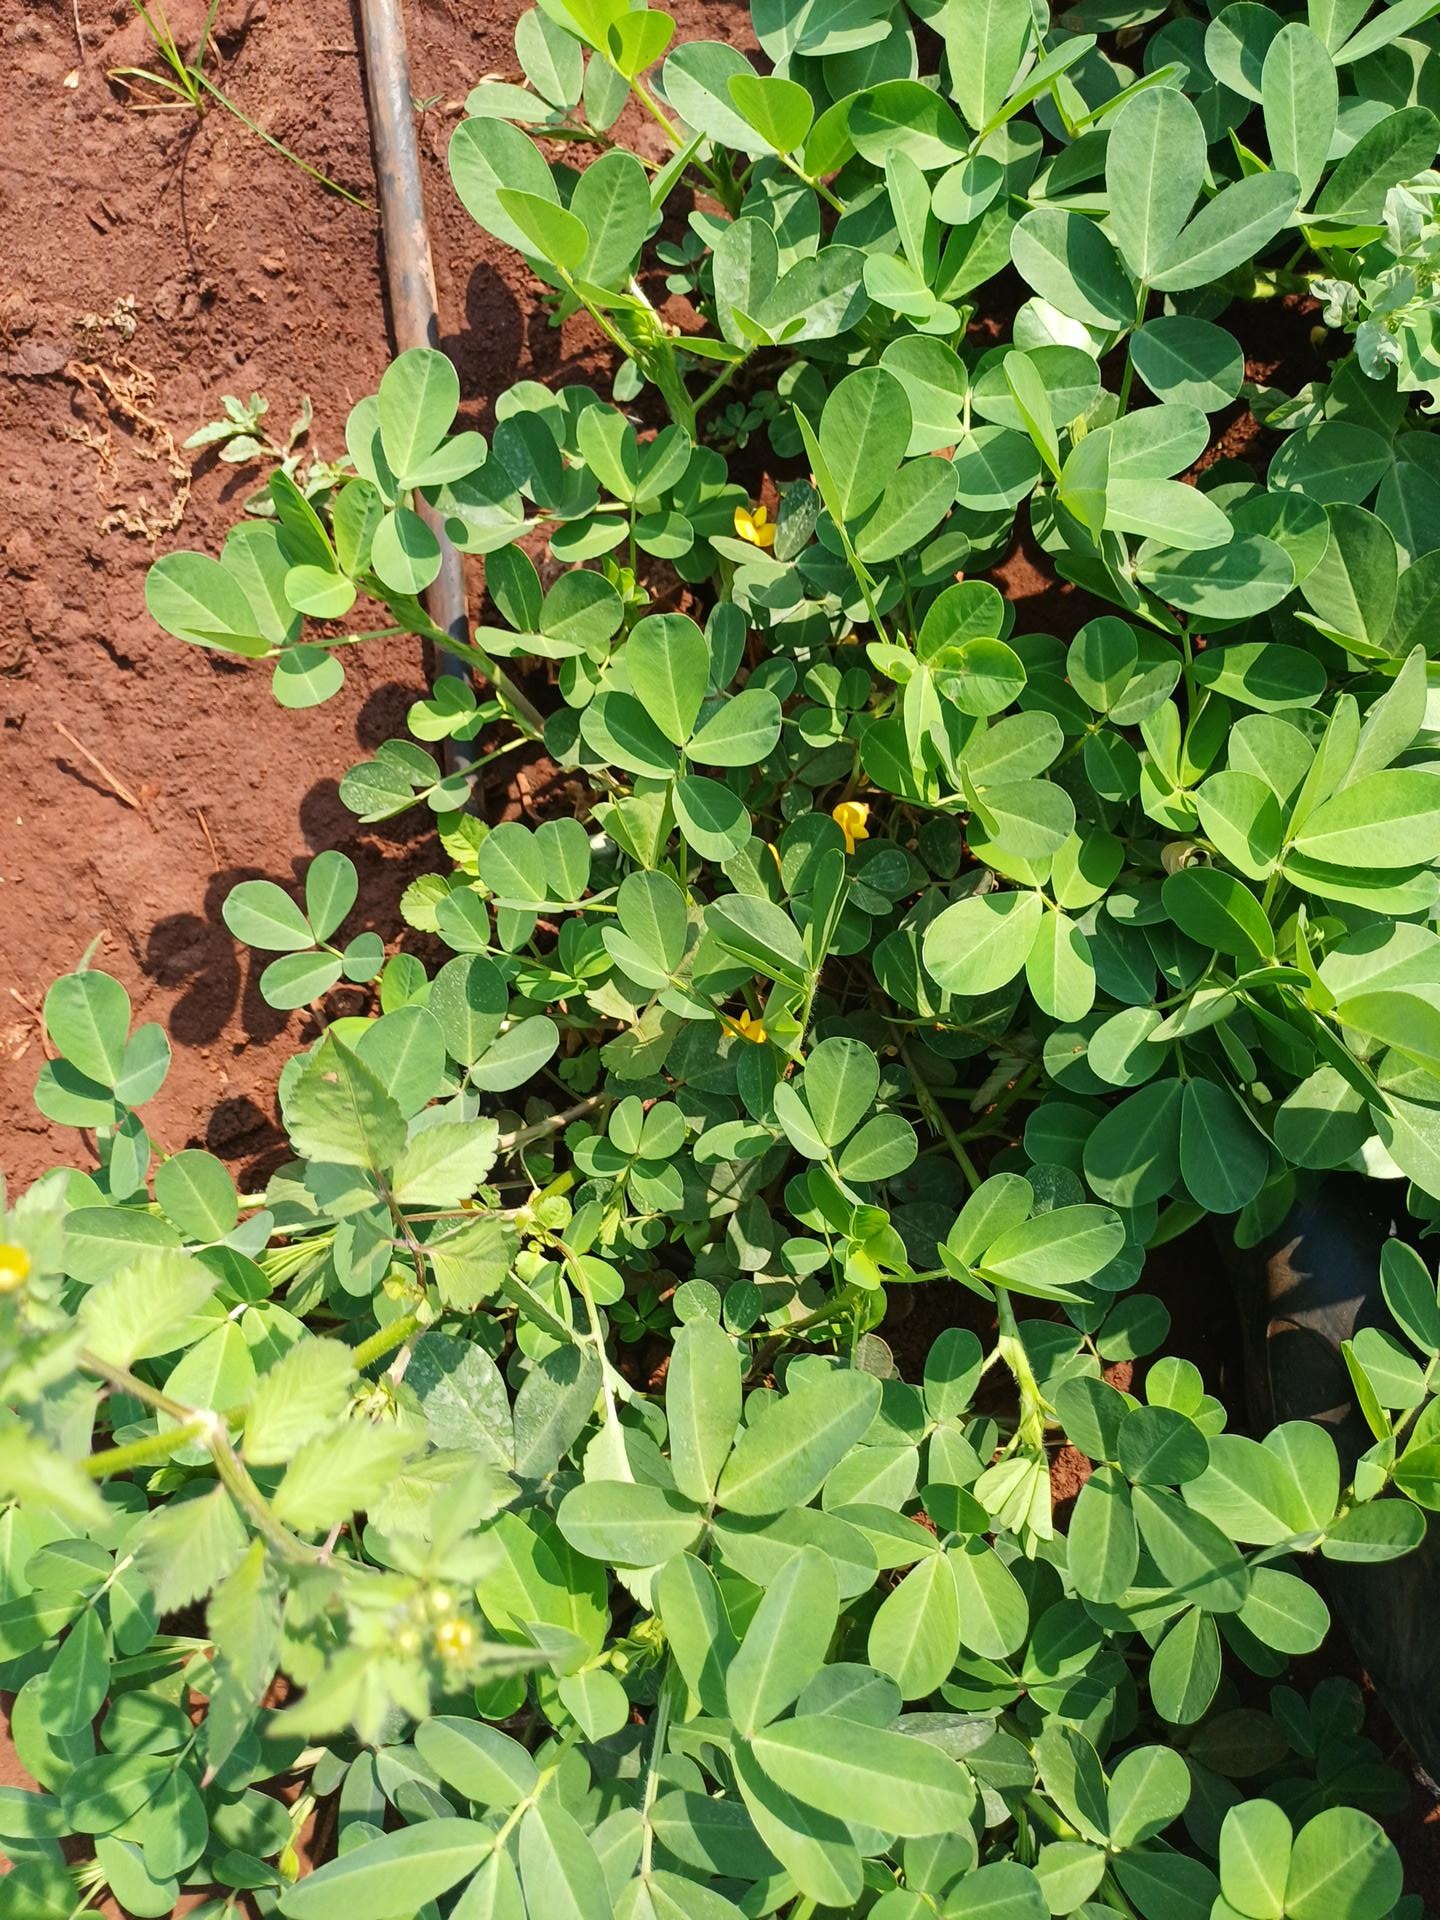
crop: groundnut
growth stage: flowering
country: Kenya
